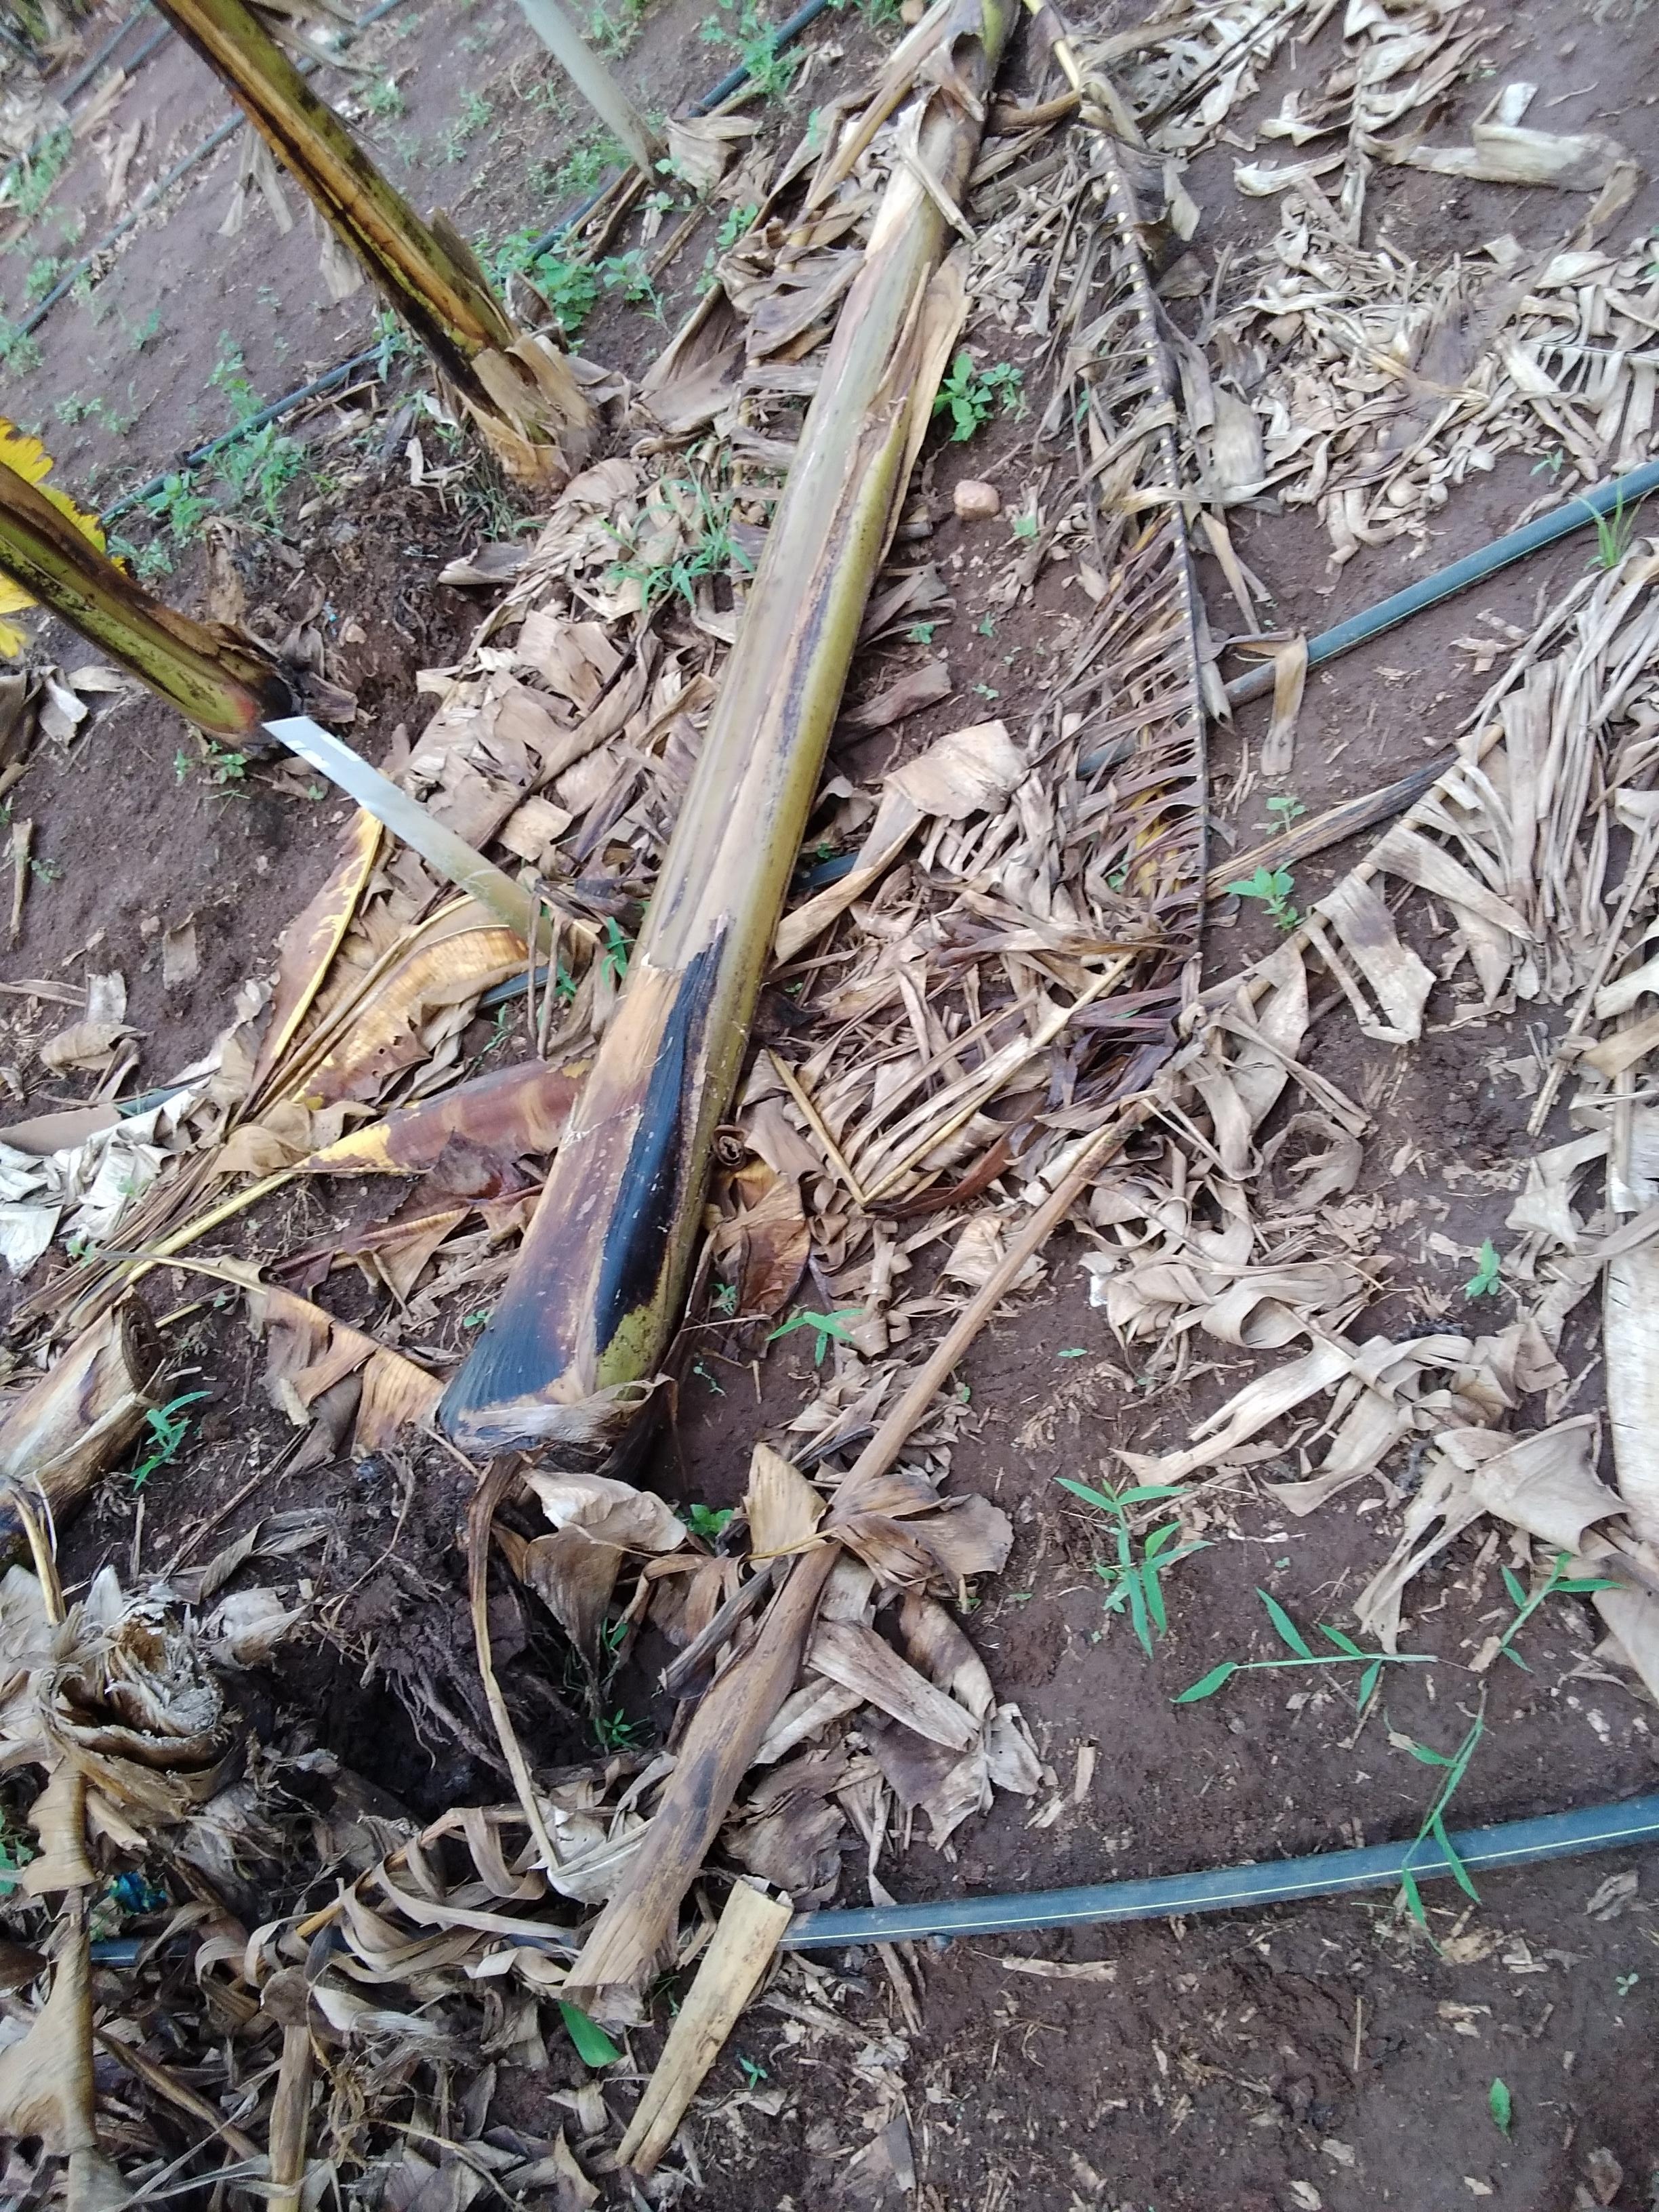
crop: banana
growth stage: vegetative
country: Tanzania
